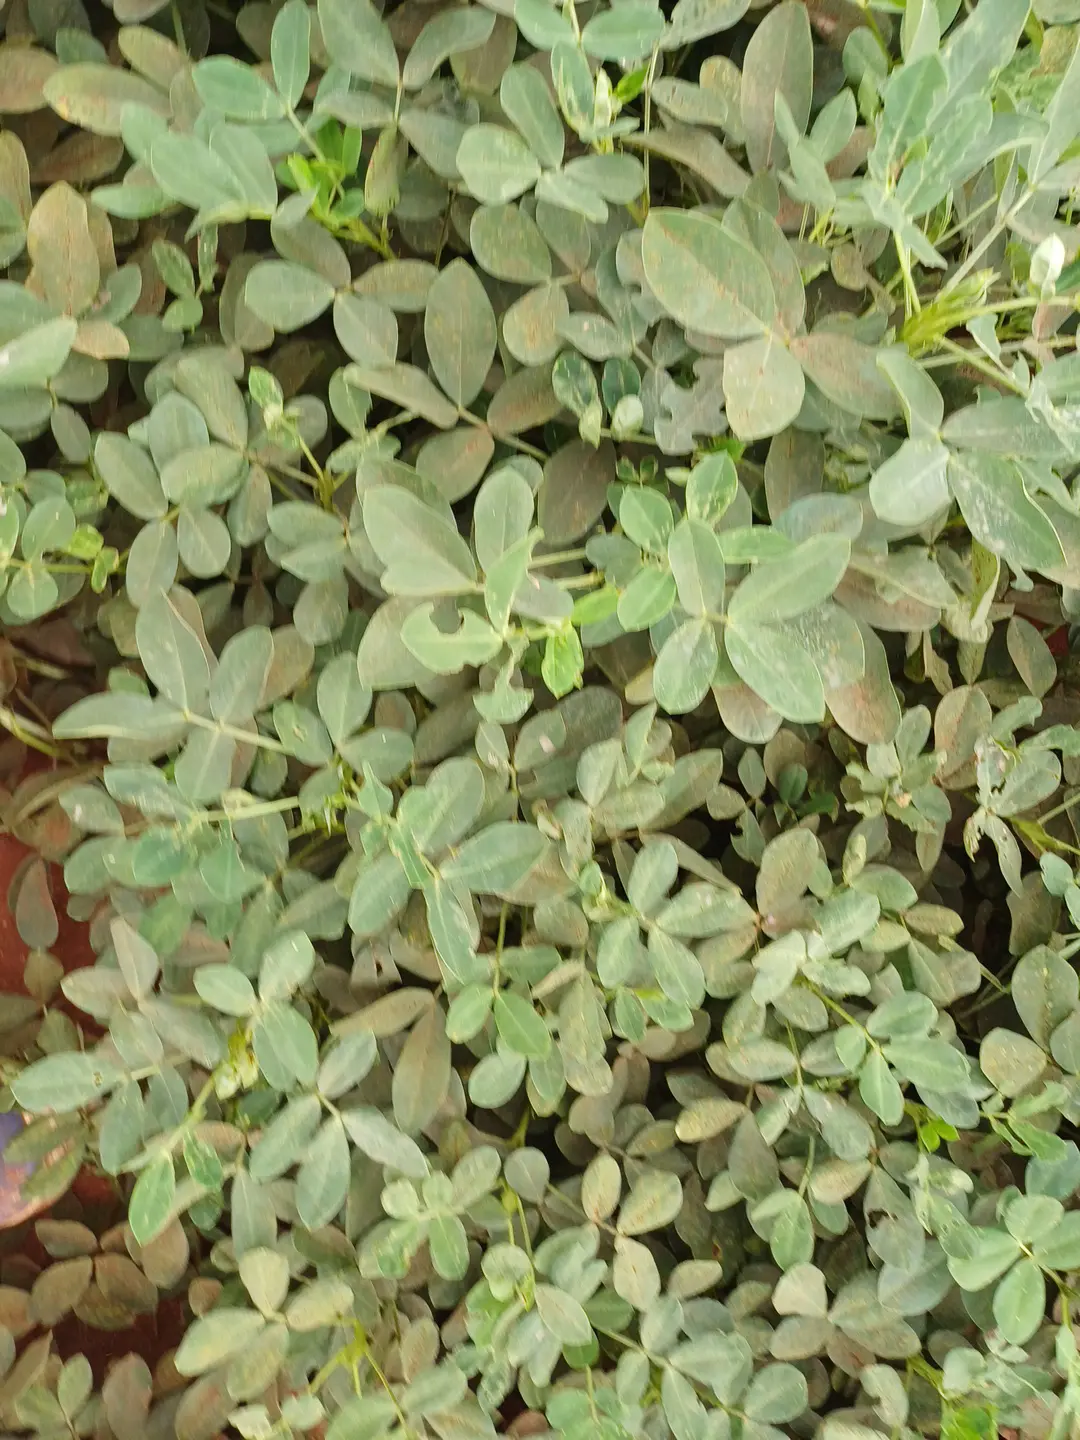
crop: groundnut
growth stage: pegging
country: Kenya
